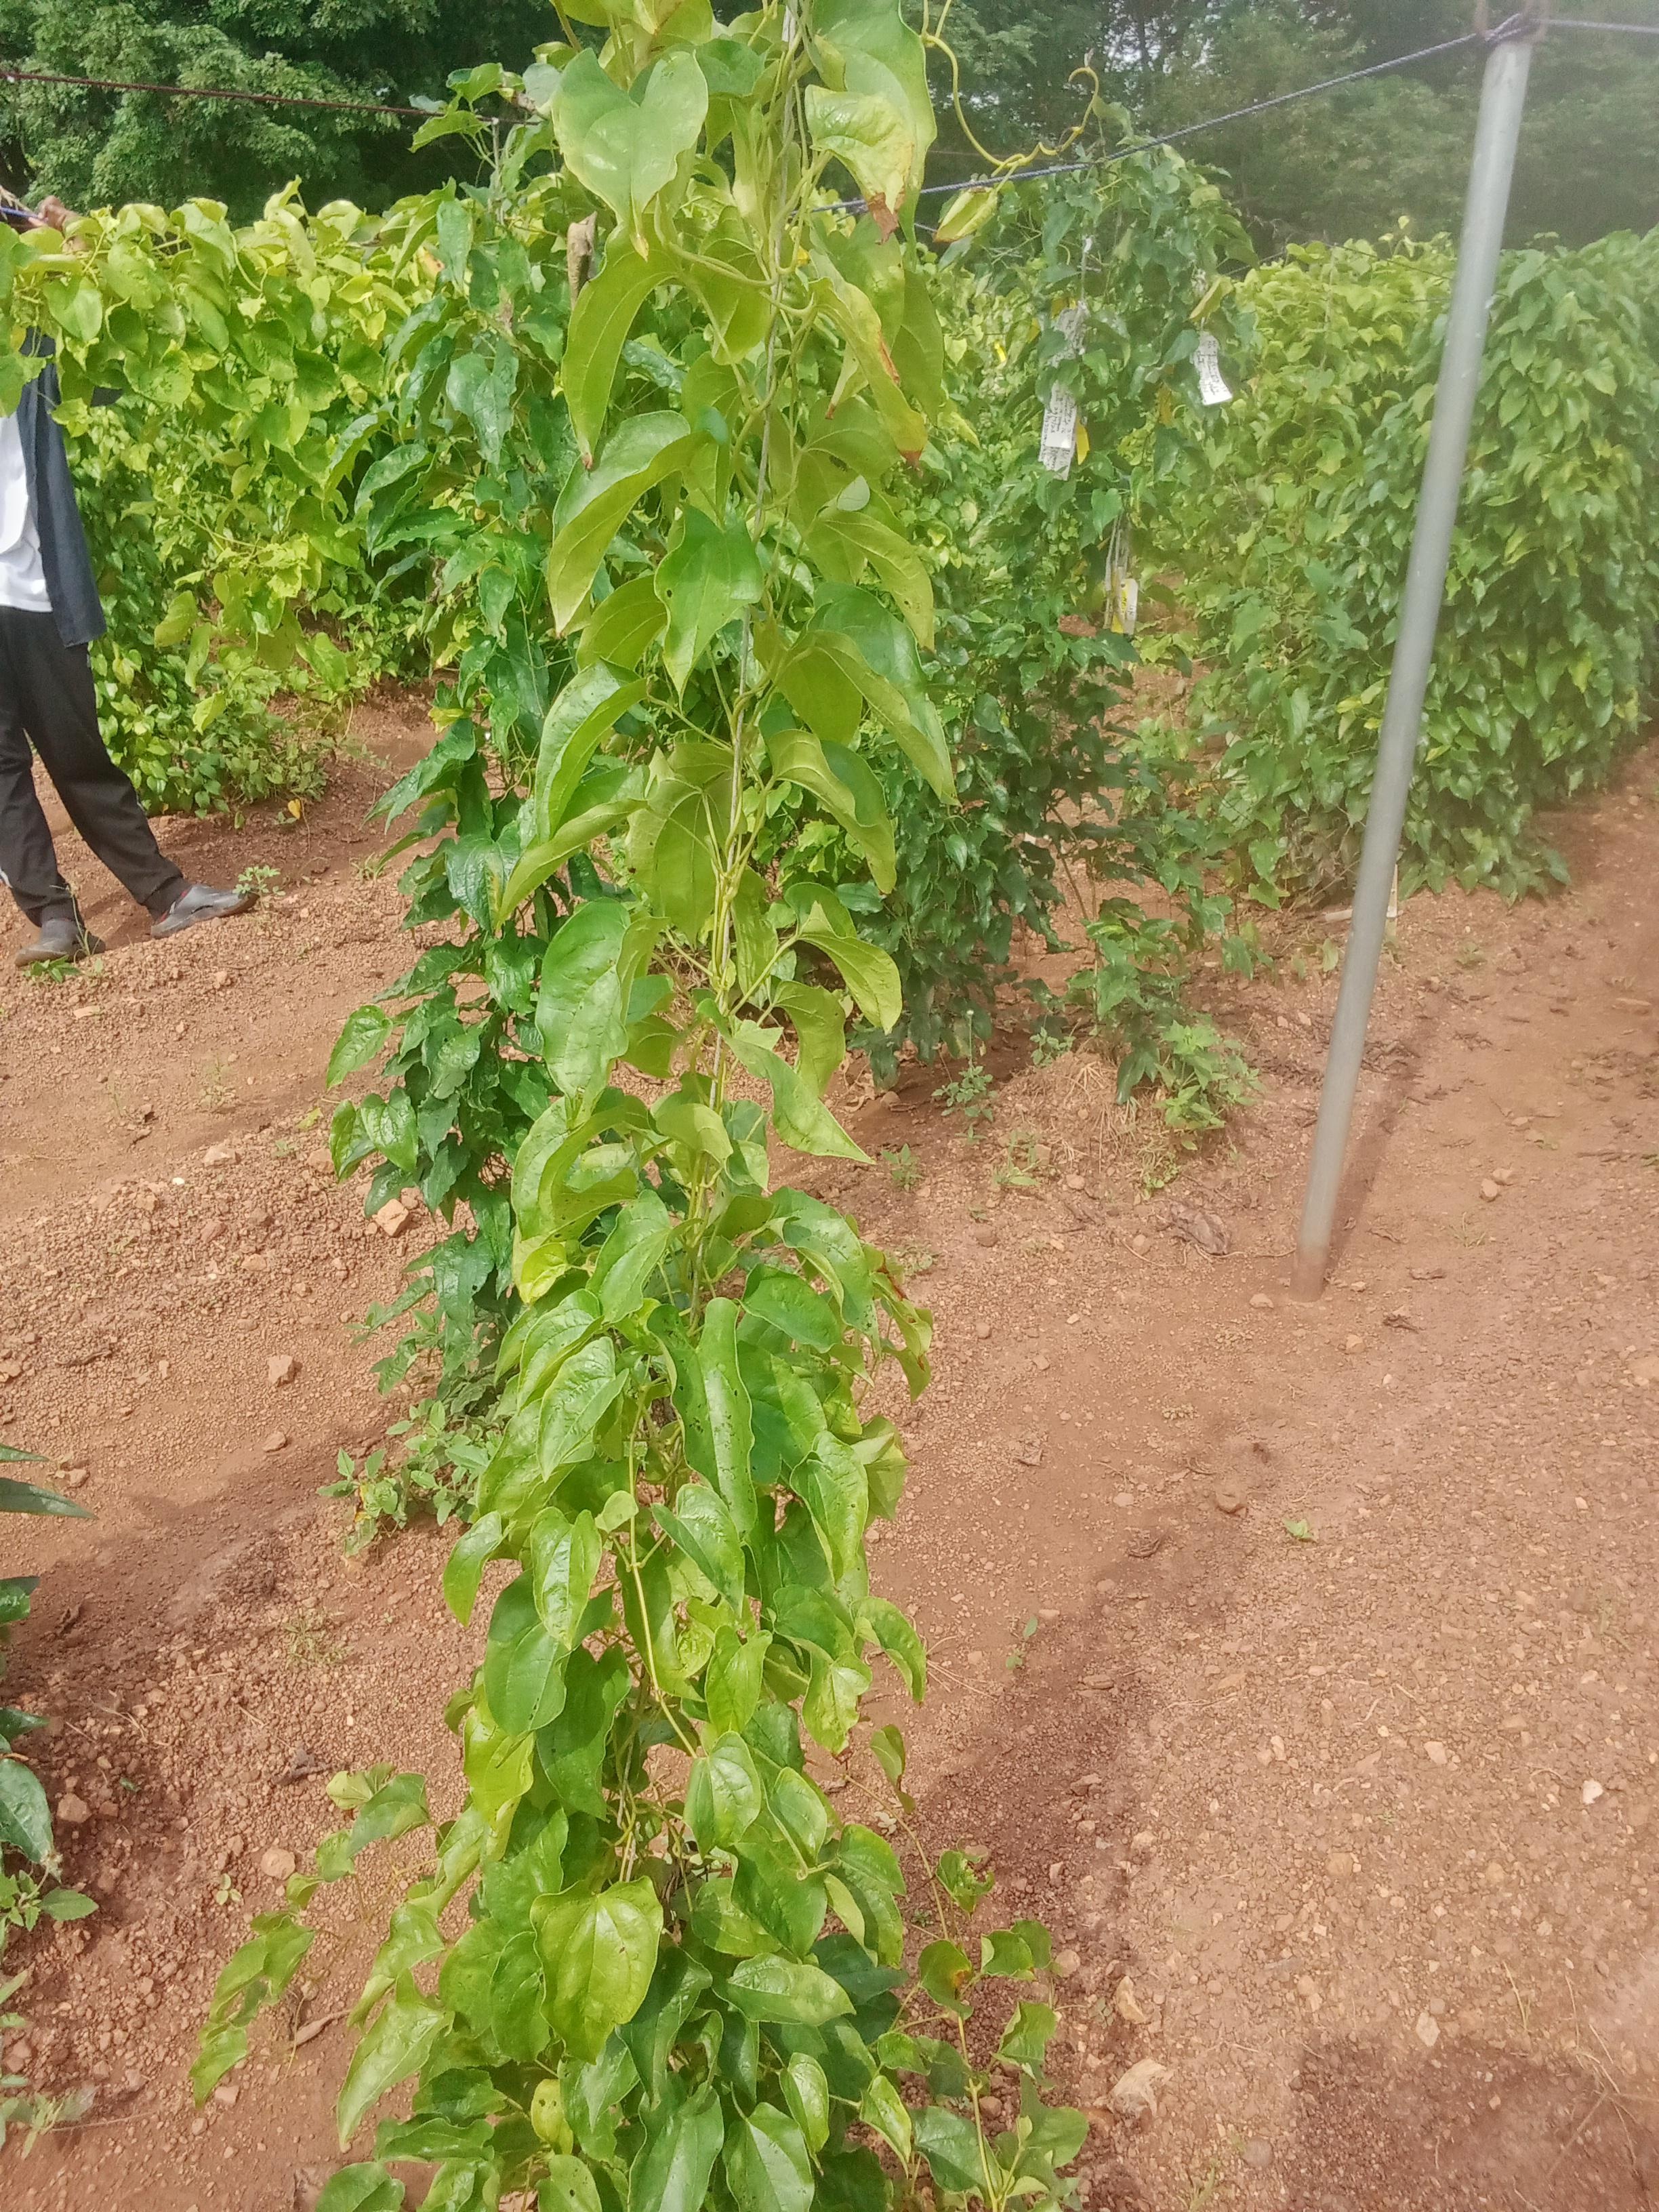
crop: yam
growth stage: vegetative
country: Nigeria
